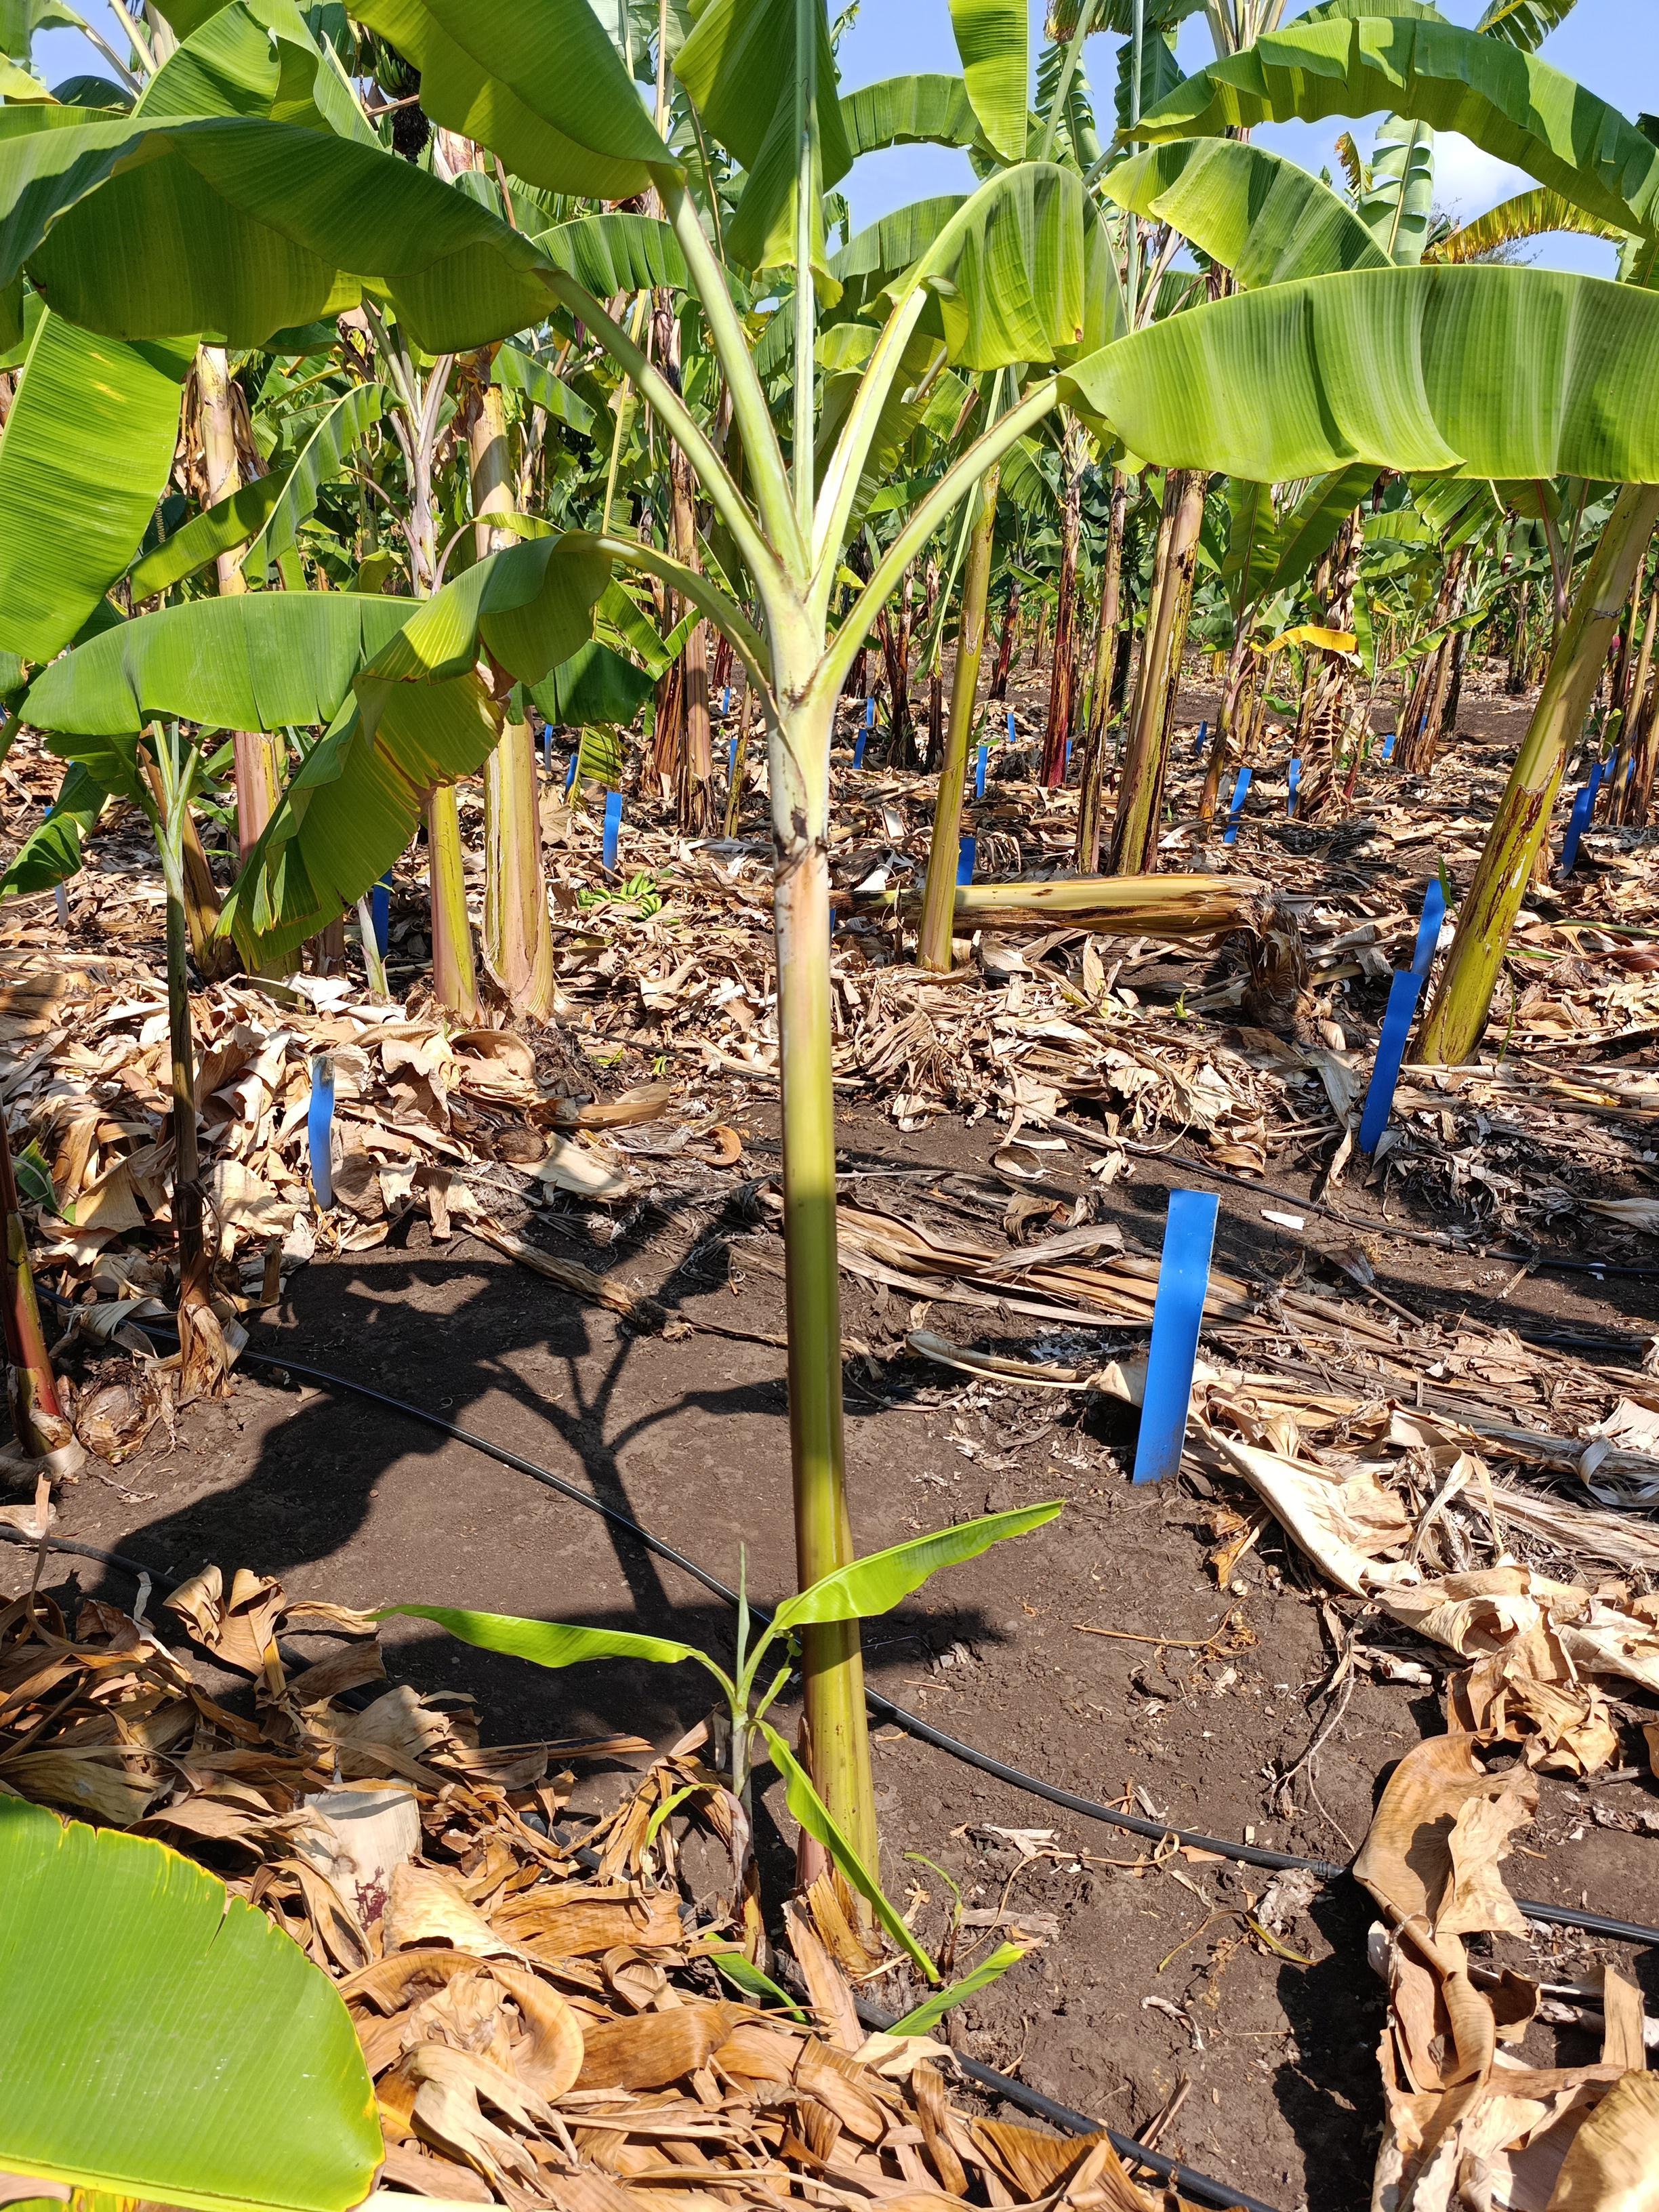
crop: banana
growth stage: vegetative
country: Tanzania
